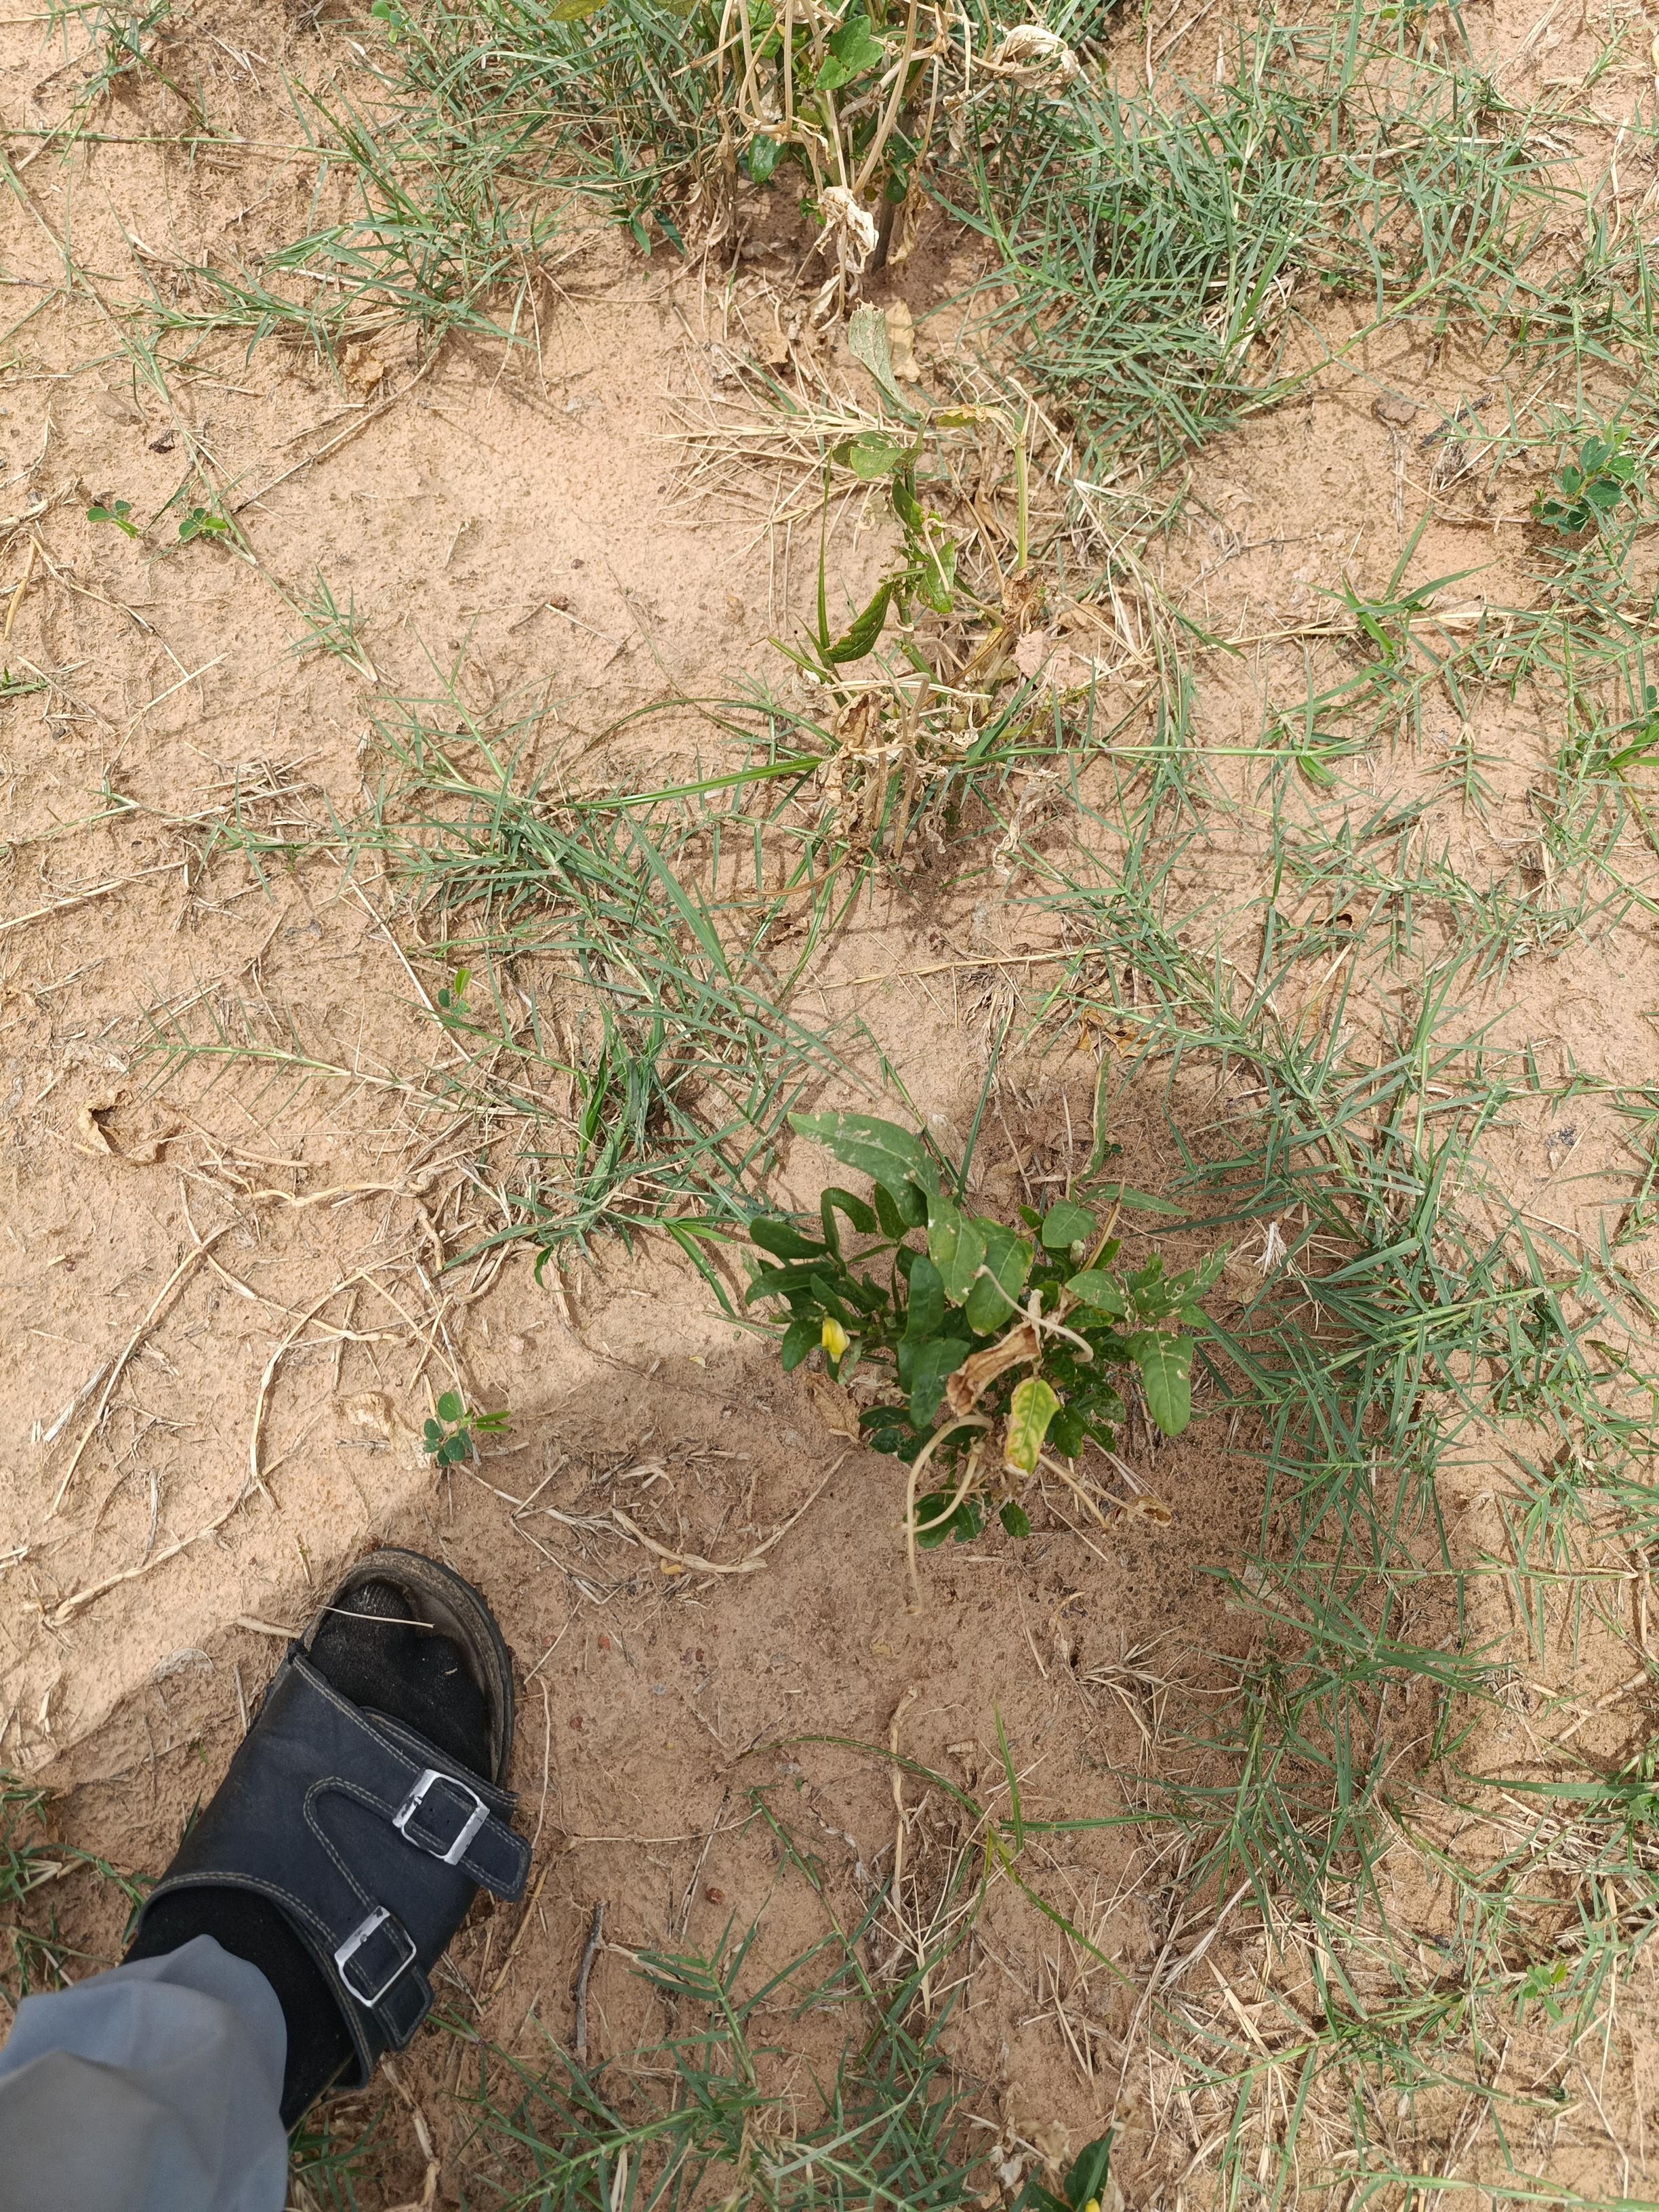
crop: cowpea
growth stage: harvest maturity
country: Nigeria
